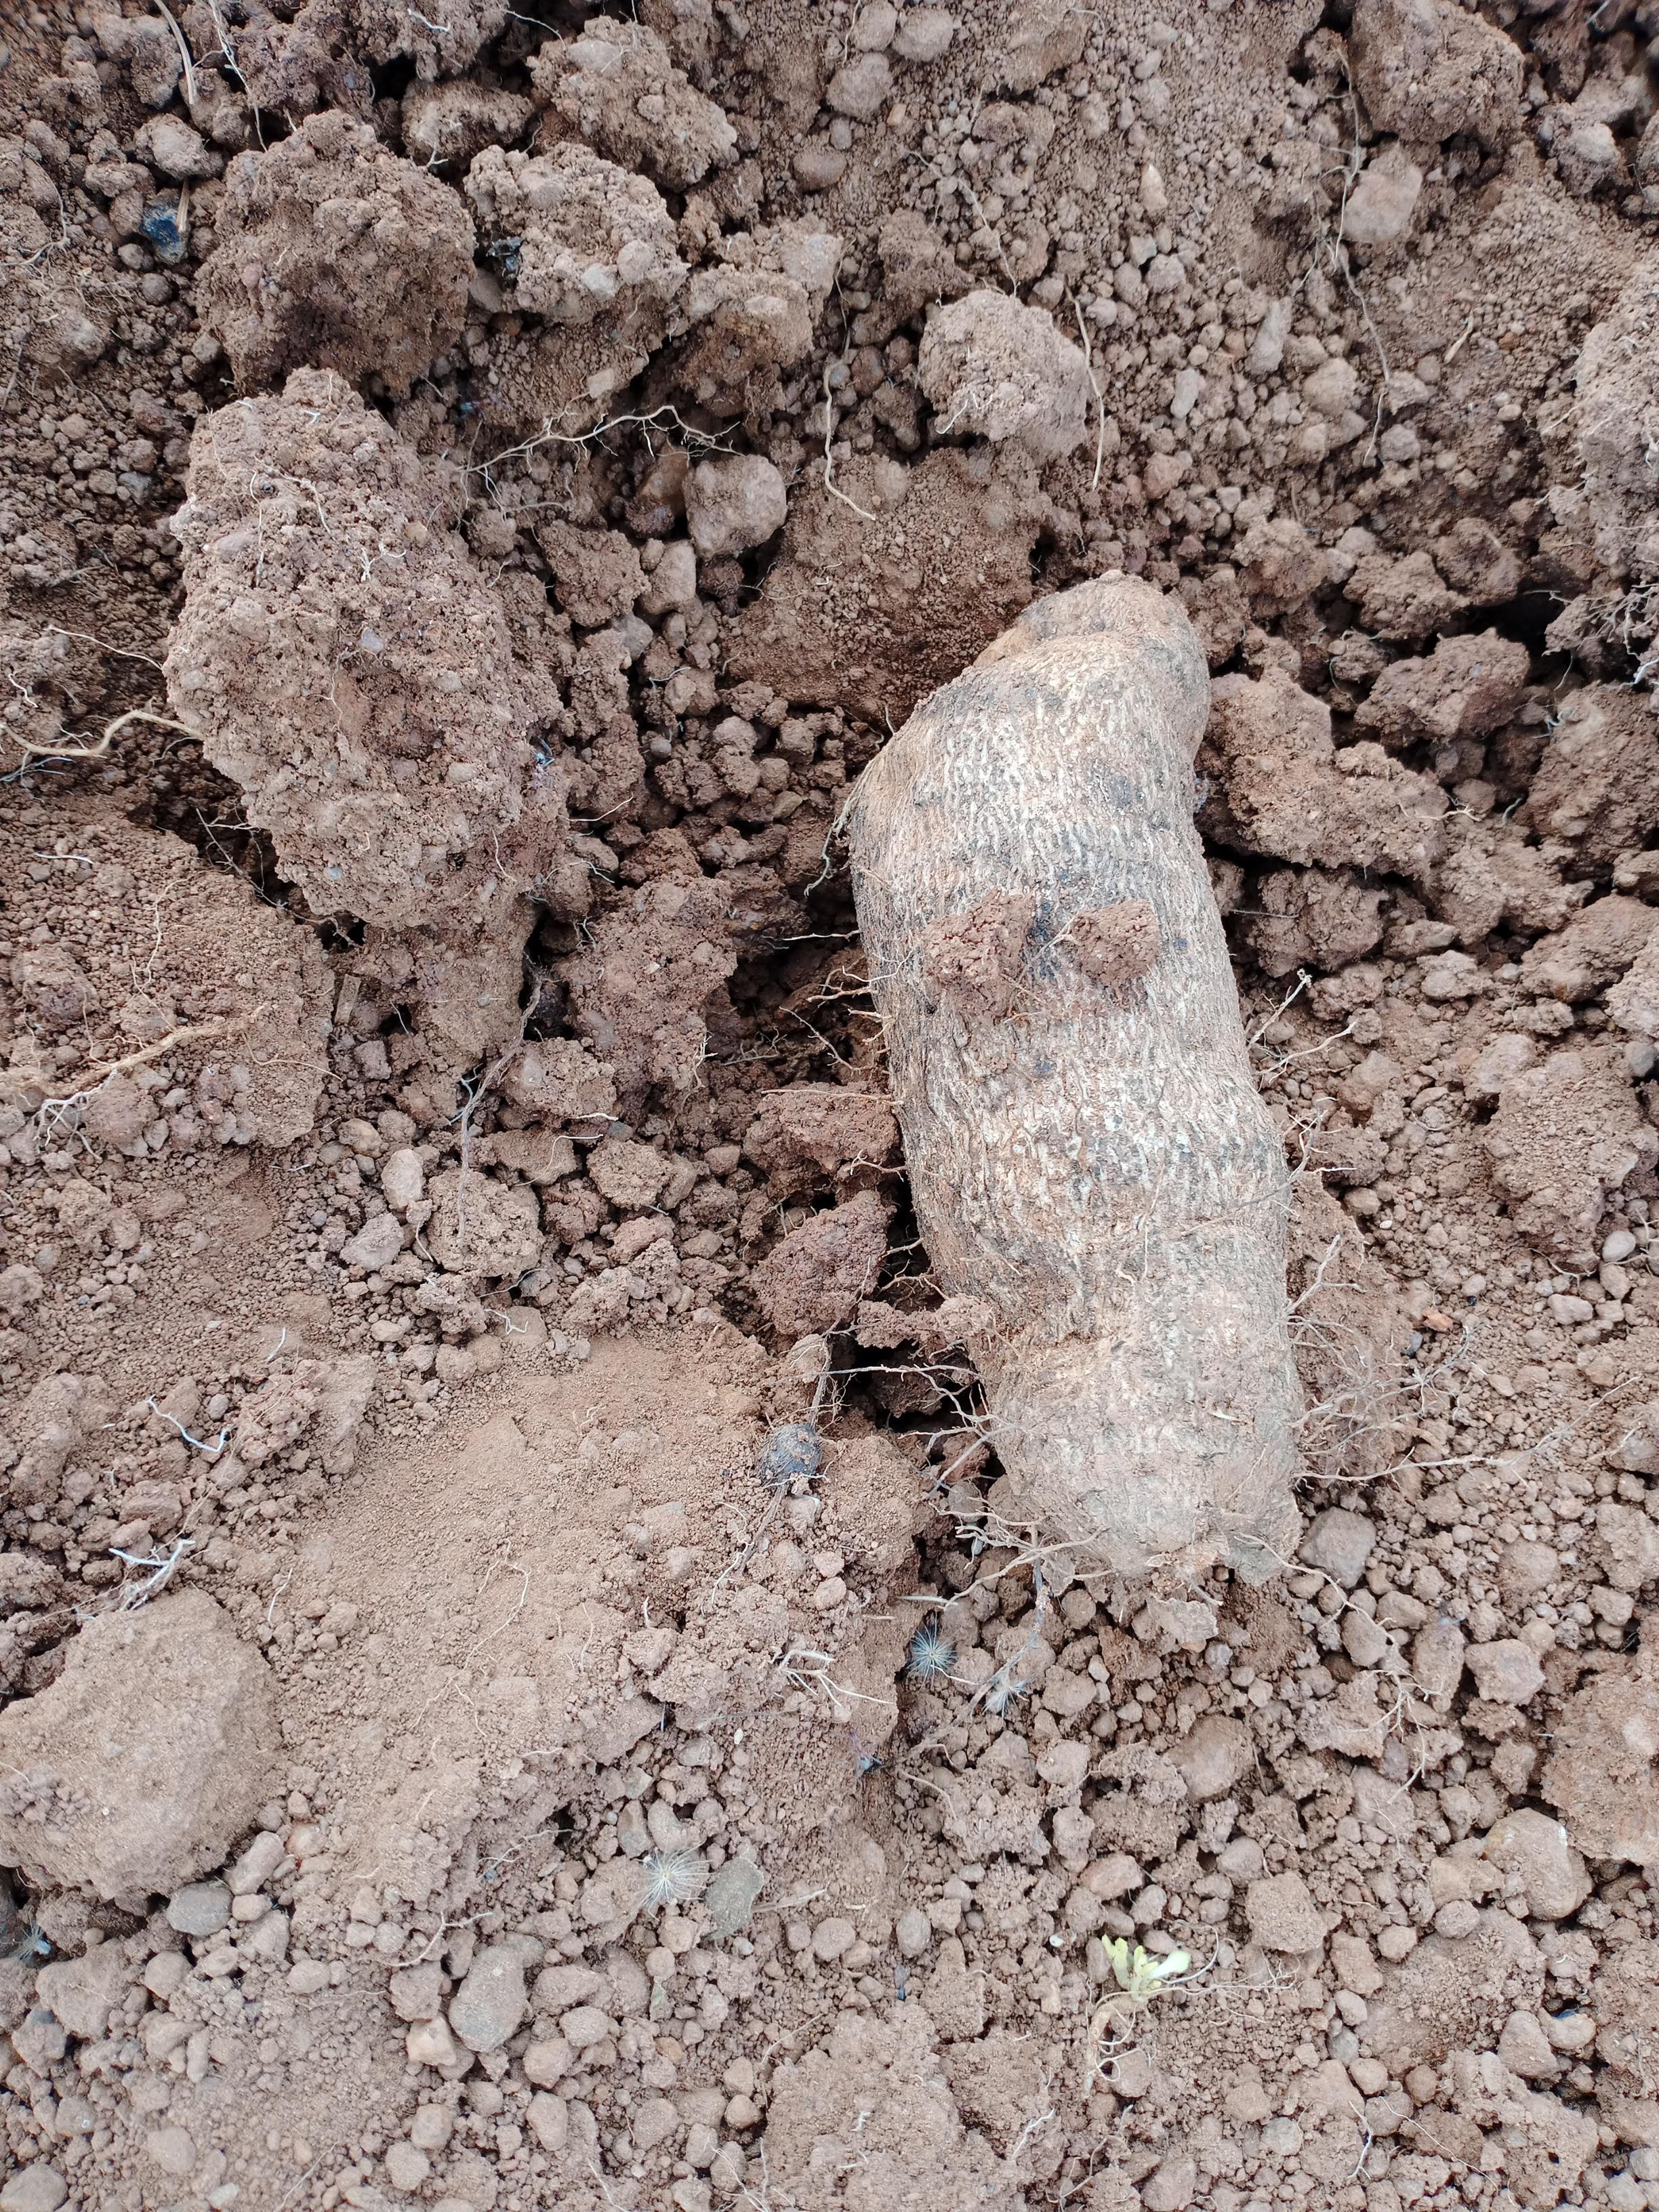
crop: yam
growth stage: harvest
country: Nigeria
